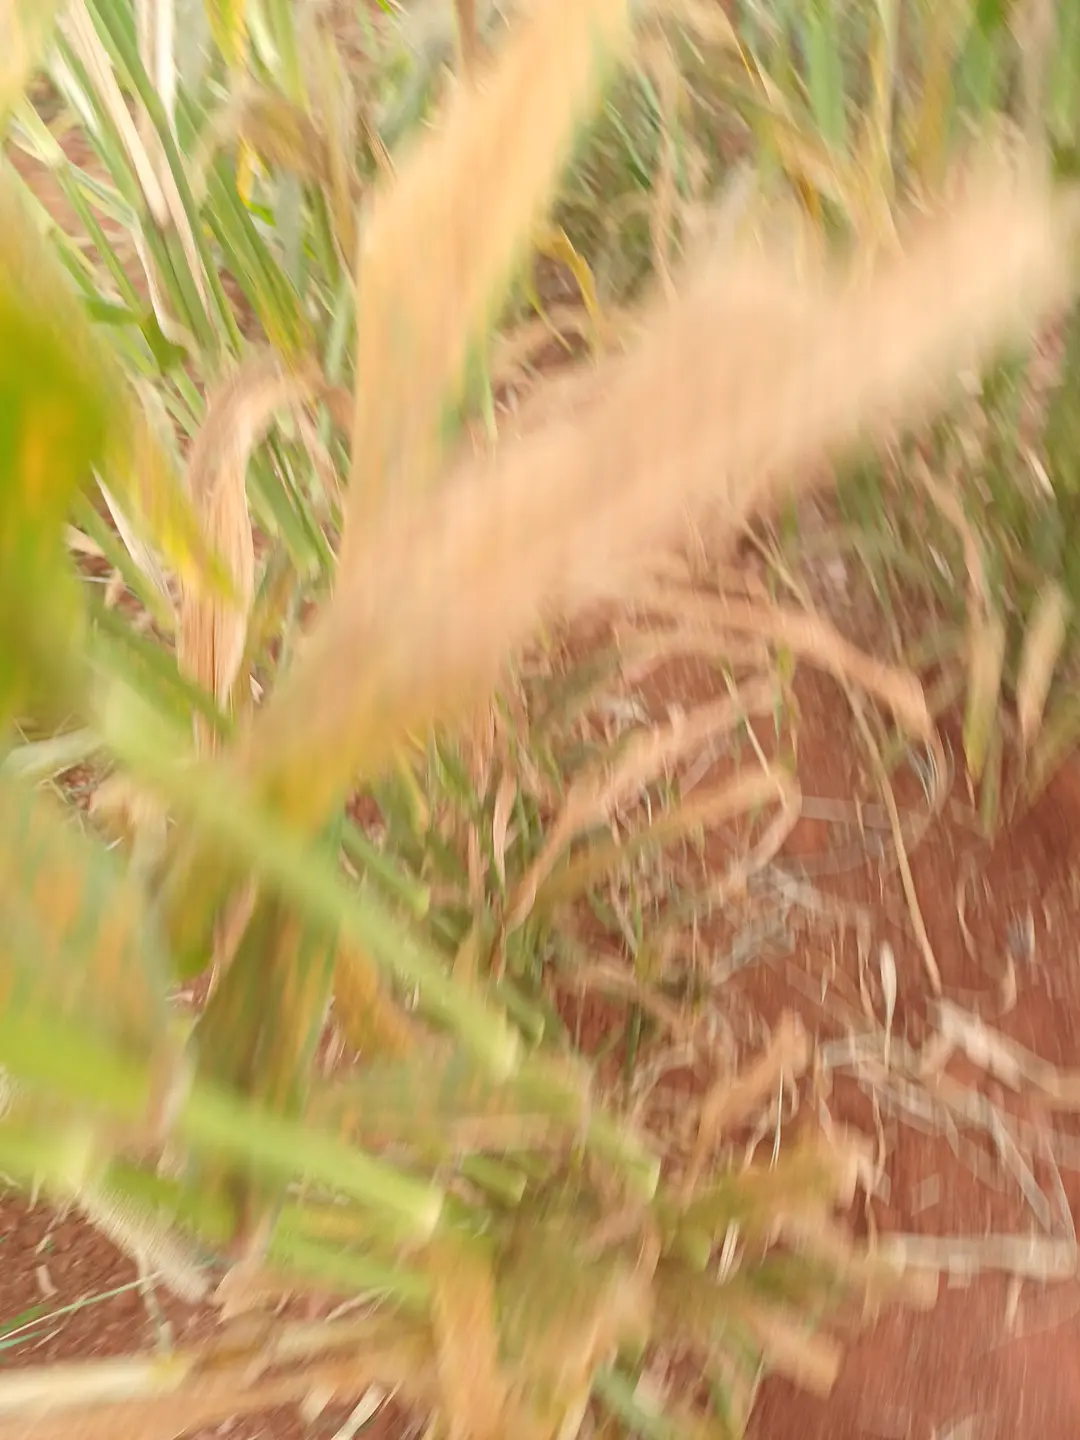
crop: pearl millet
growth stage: filling grain
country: Kenya
